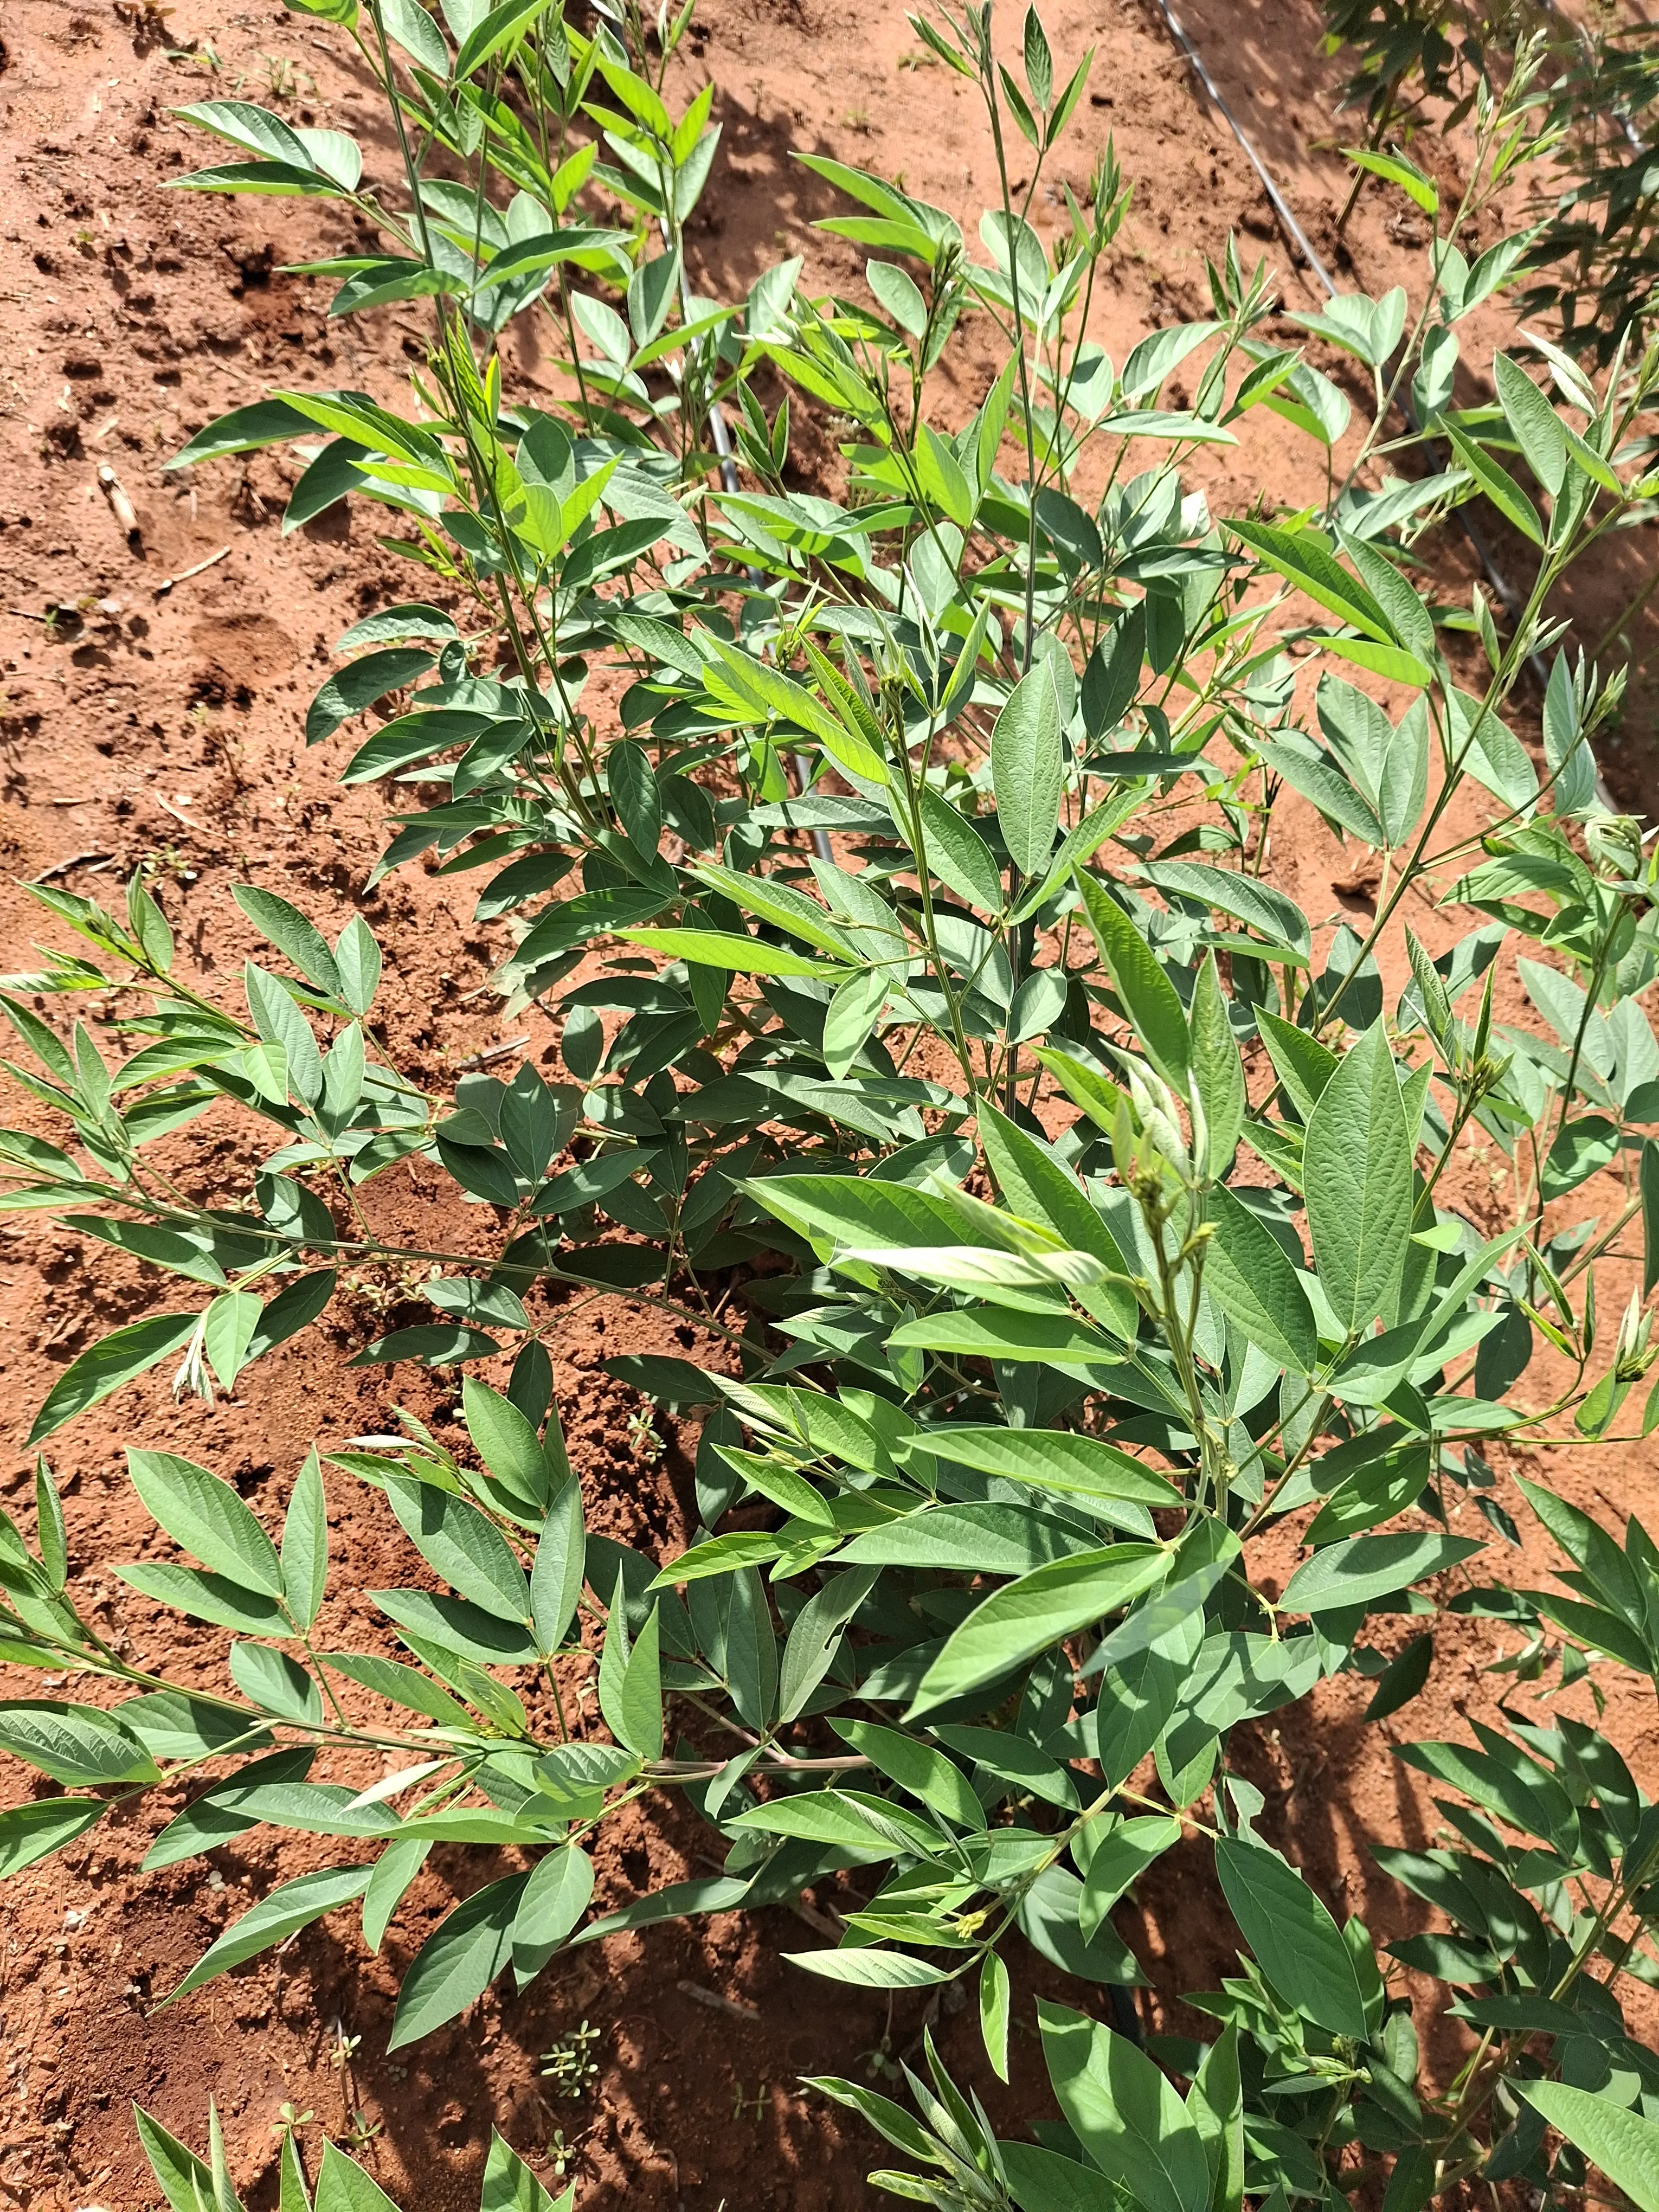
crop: pigeonpea
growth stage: vegetative
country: Kenya
